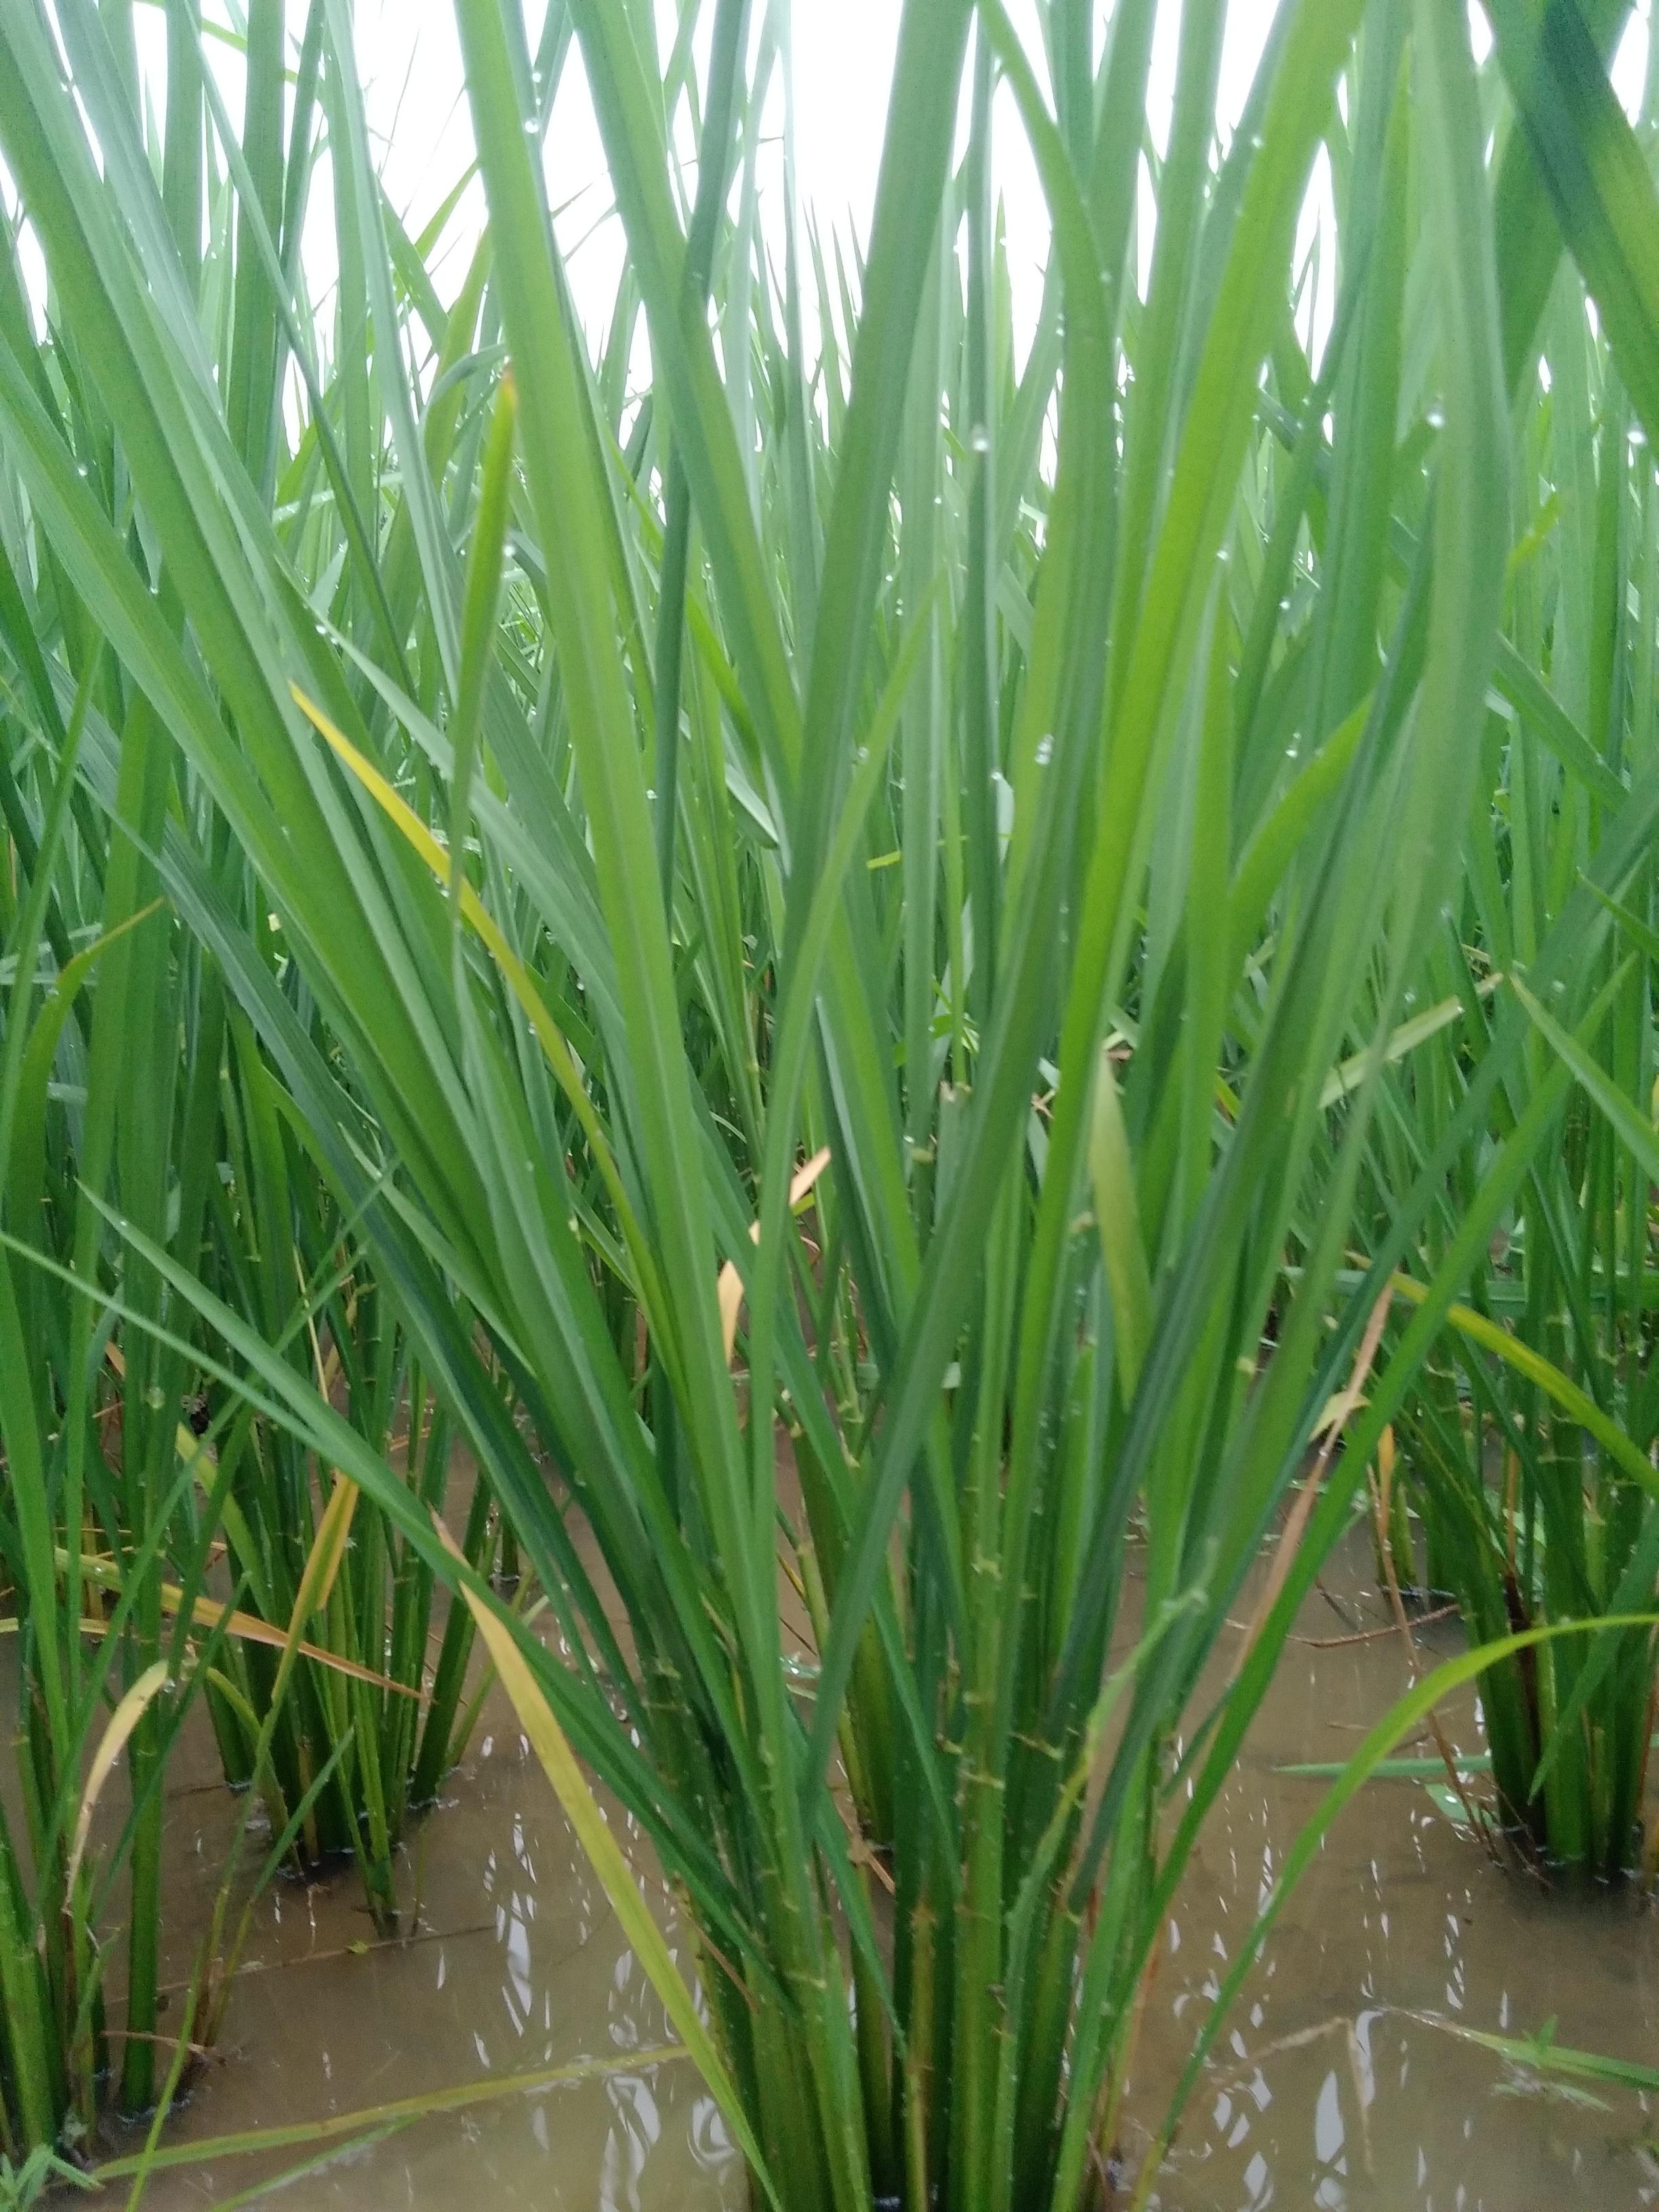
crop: rice
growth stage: vegetative
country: Nigeria
